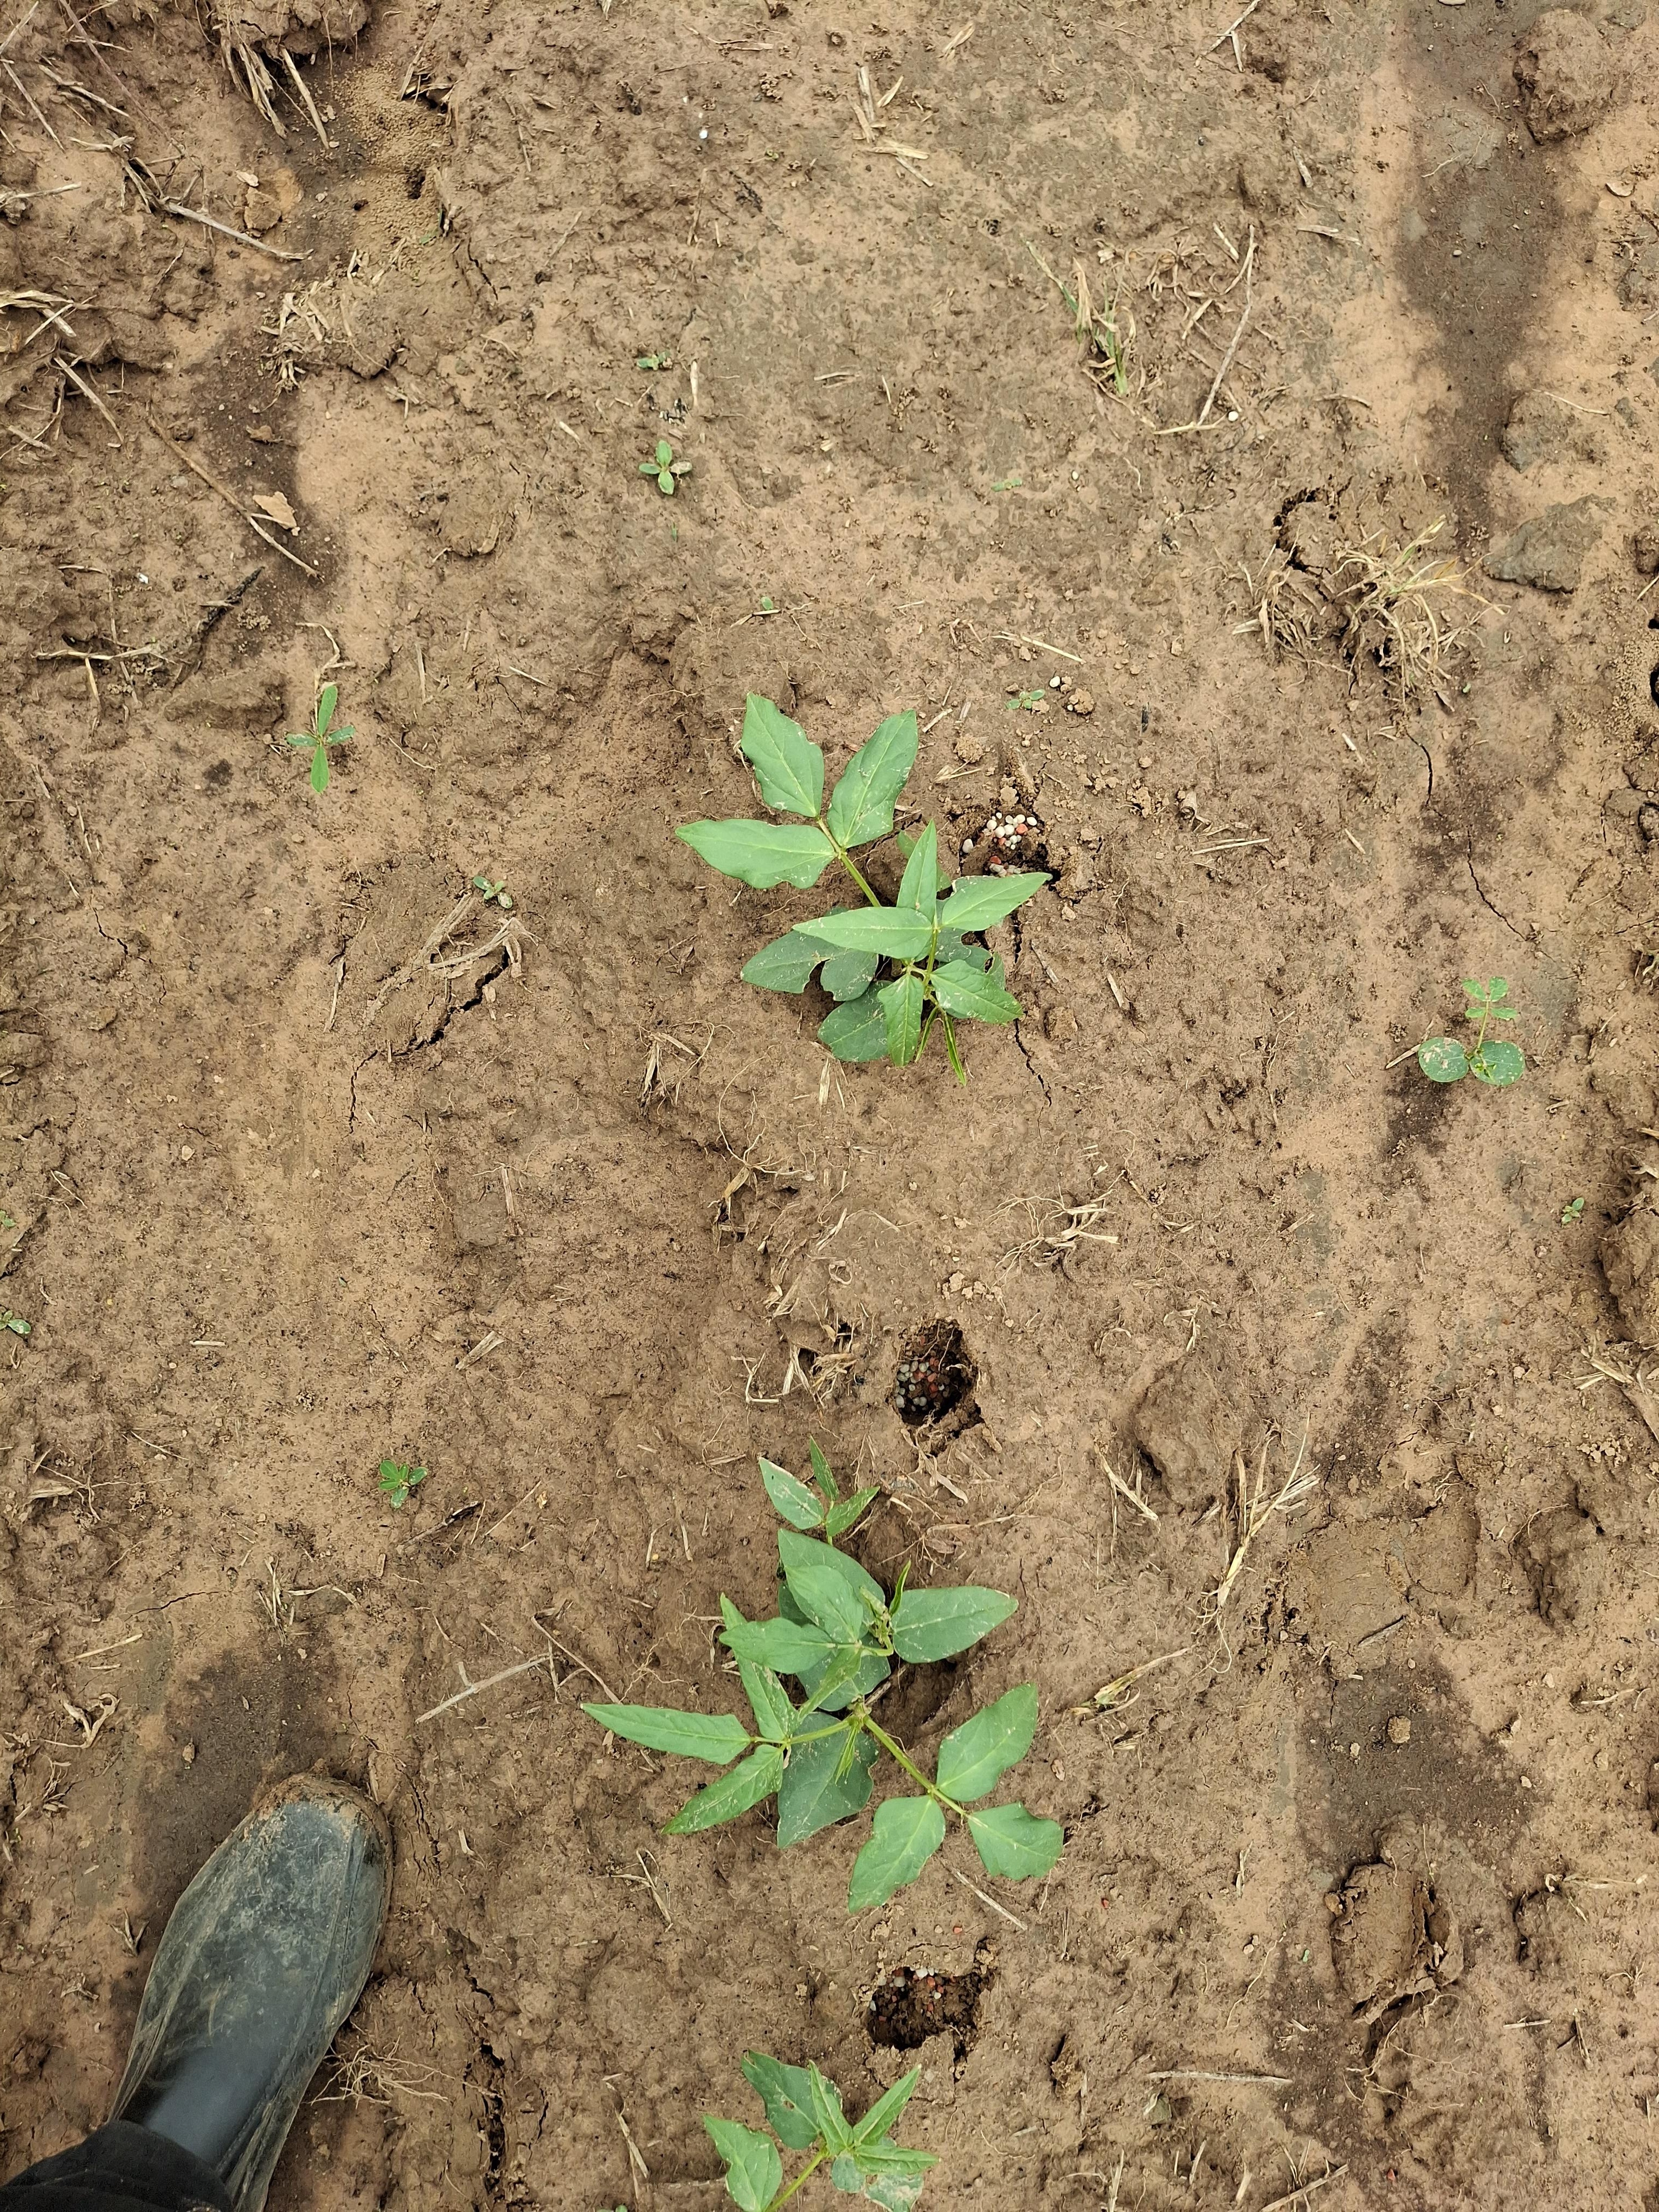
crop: cowpea
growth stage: emergence
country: Nigeria
